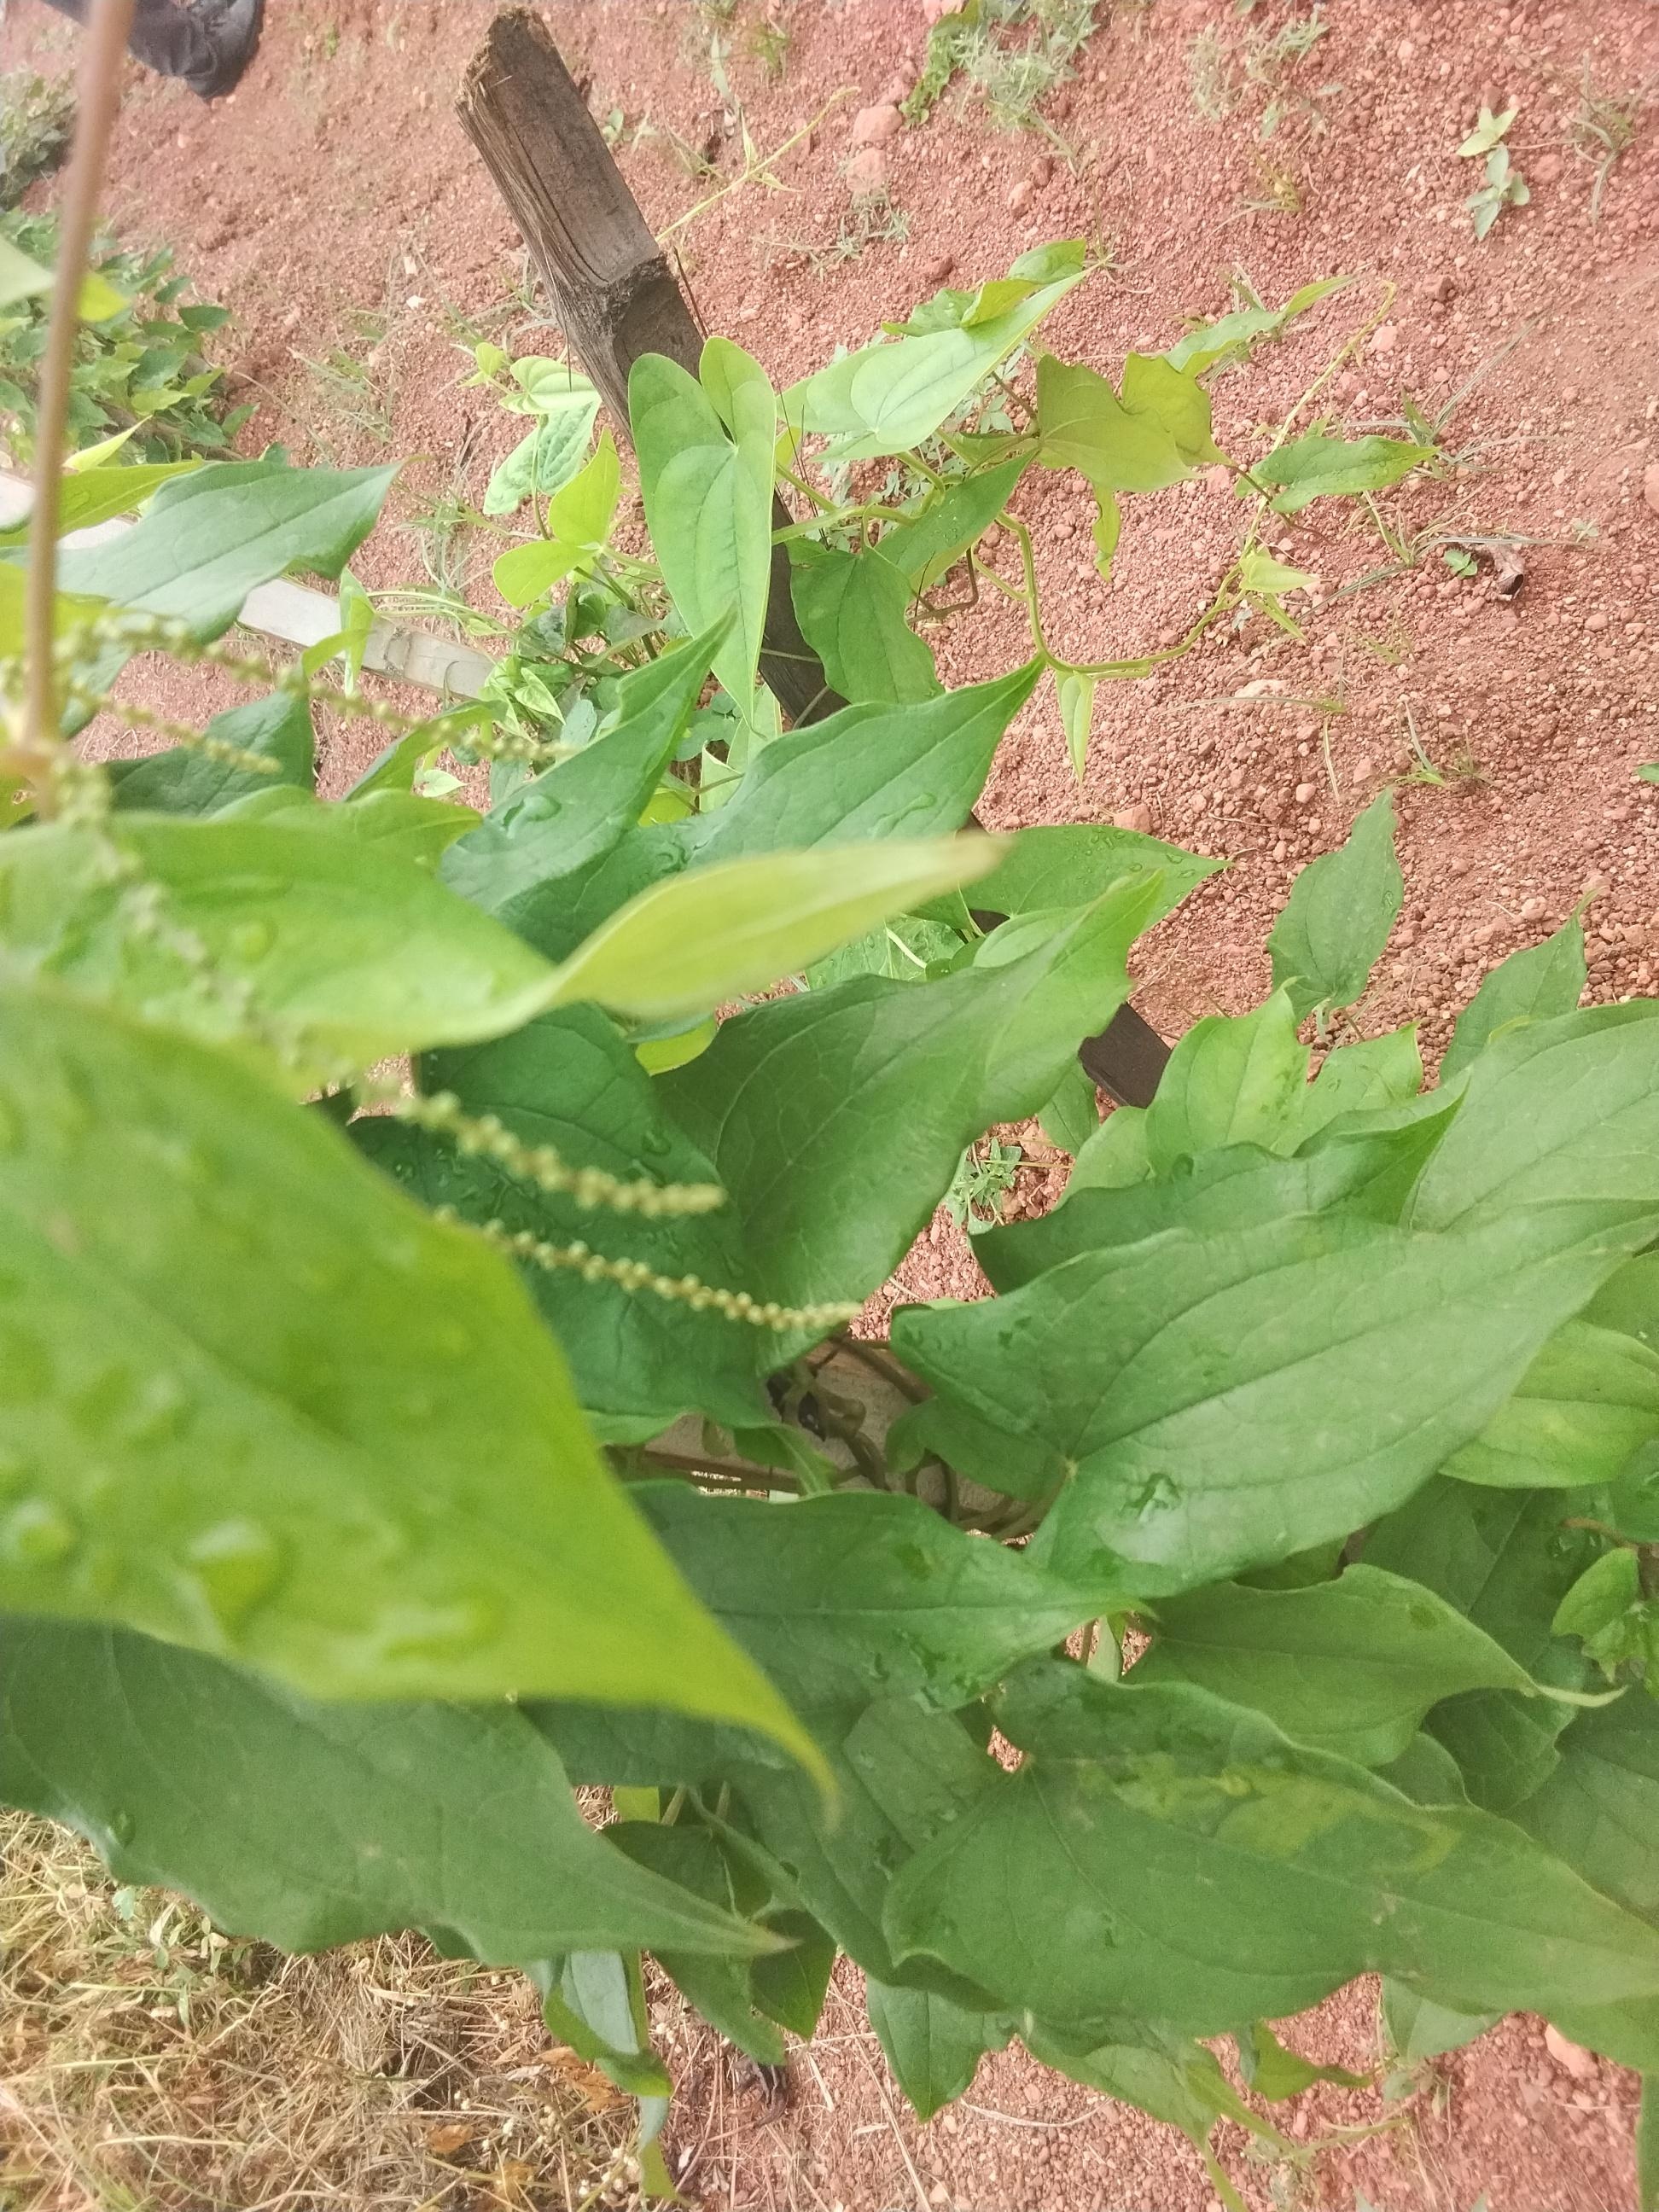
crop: yam
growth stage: flowering
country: Nigeria
